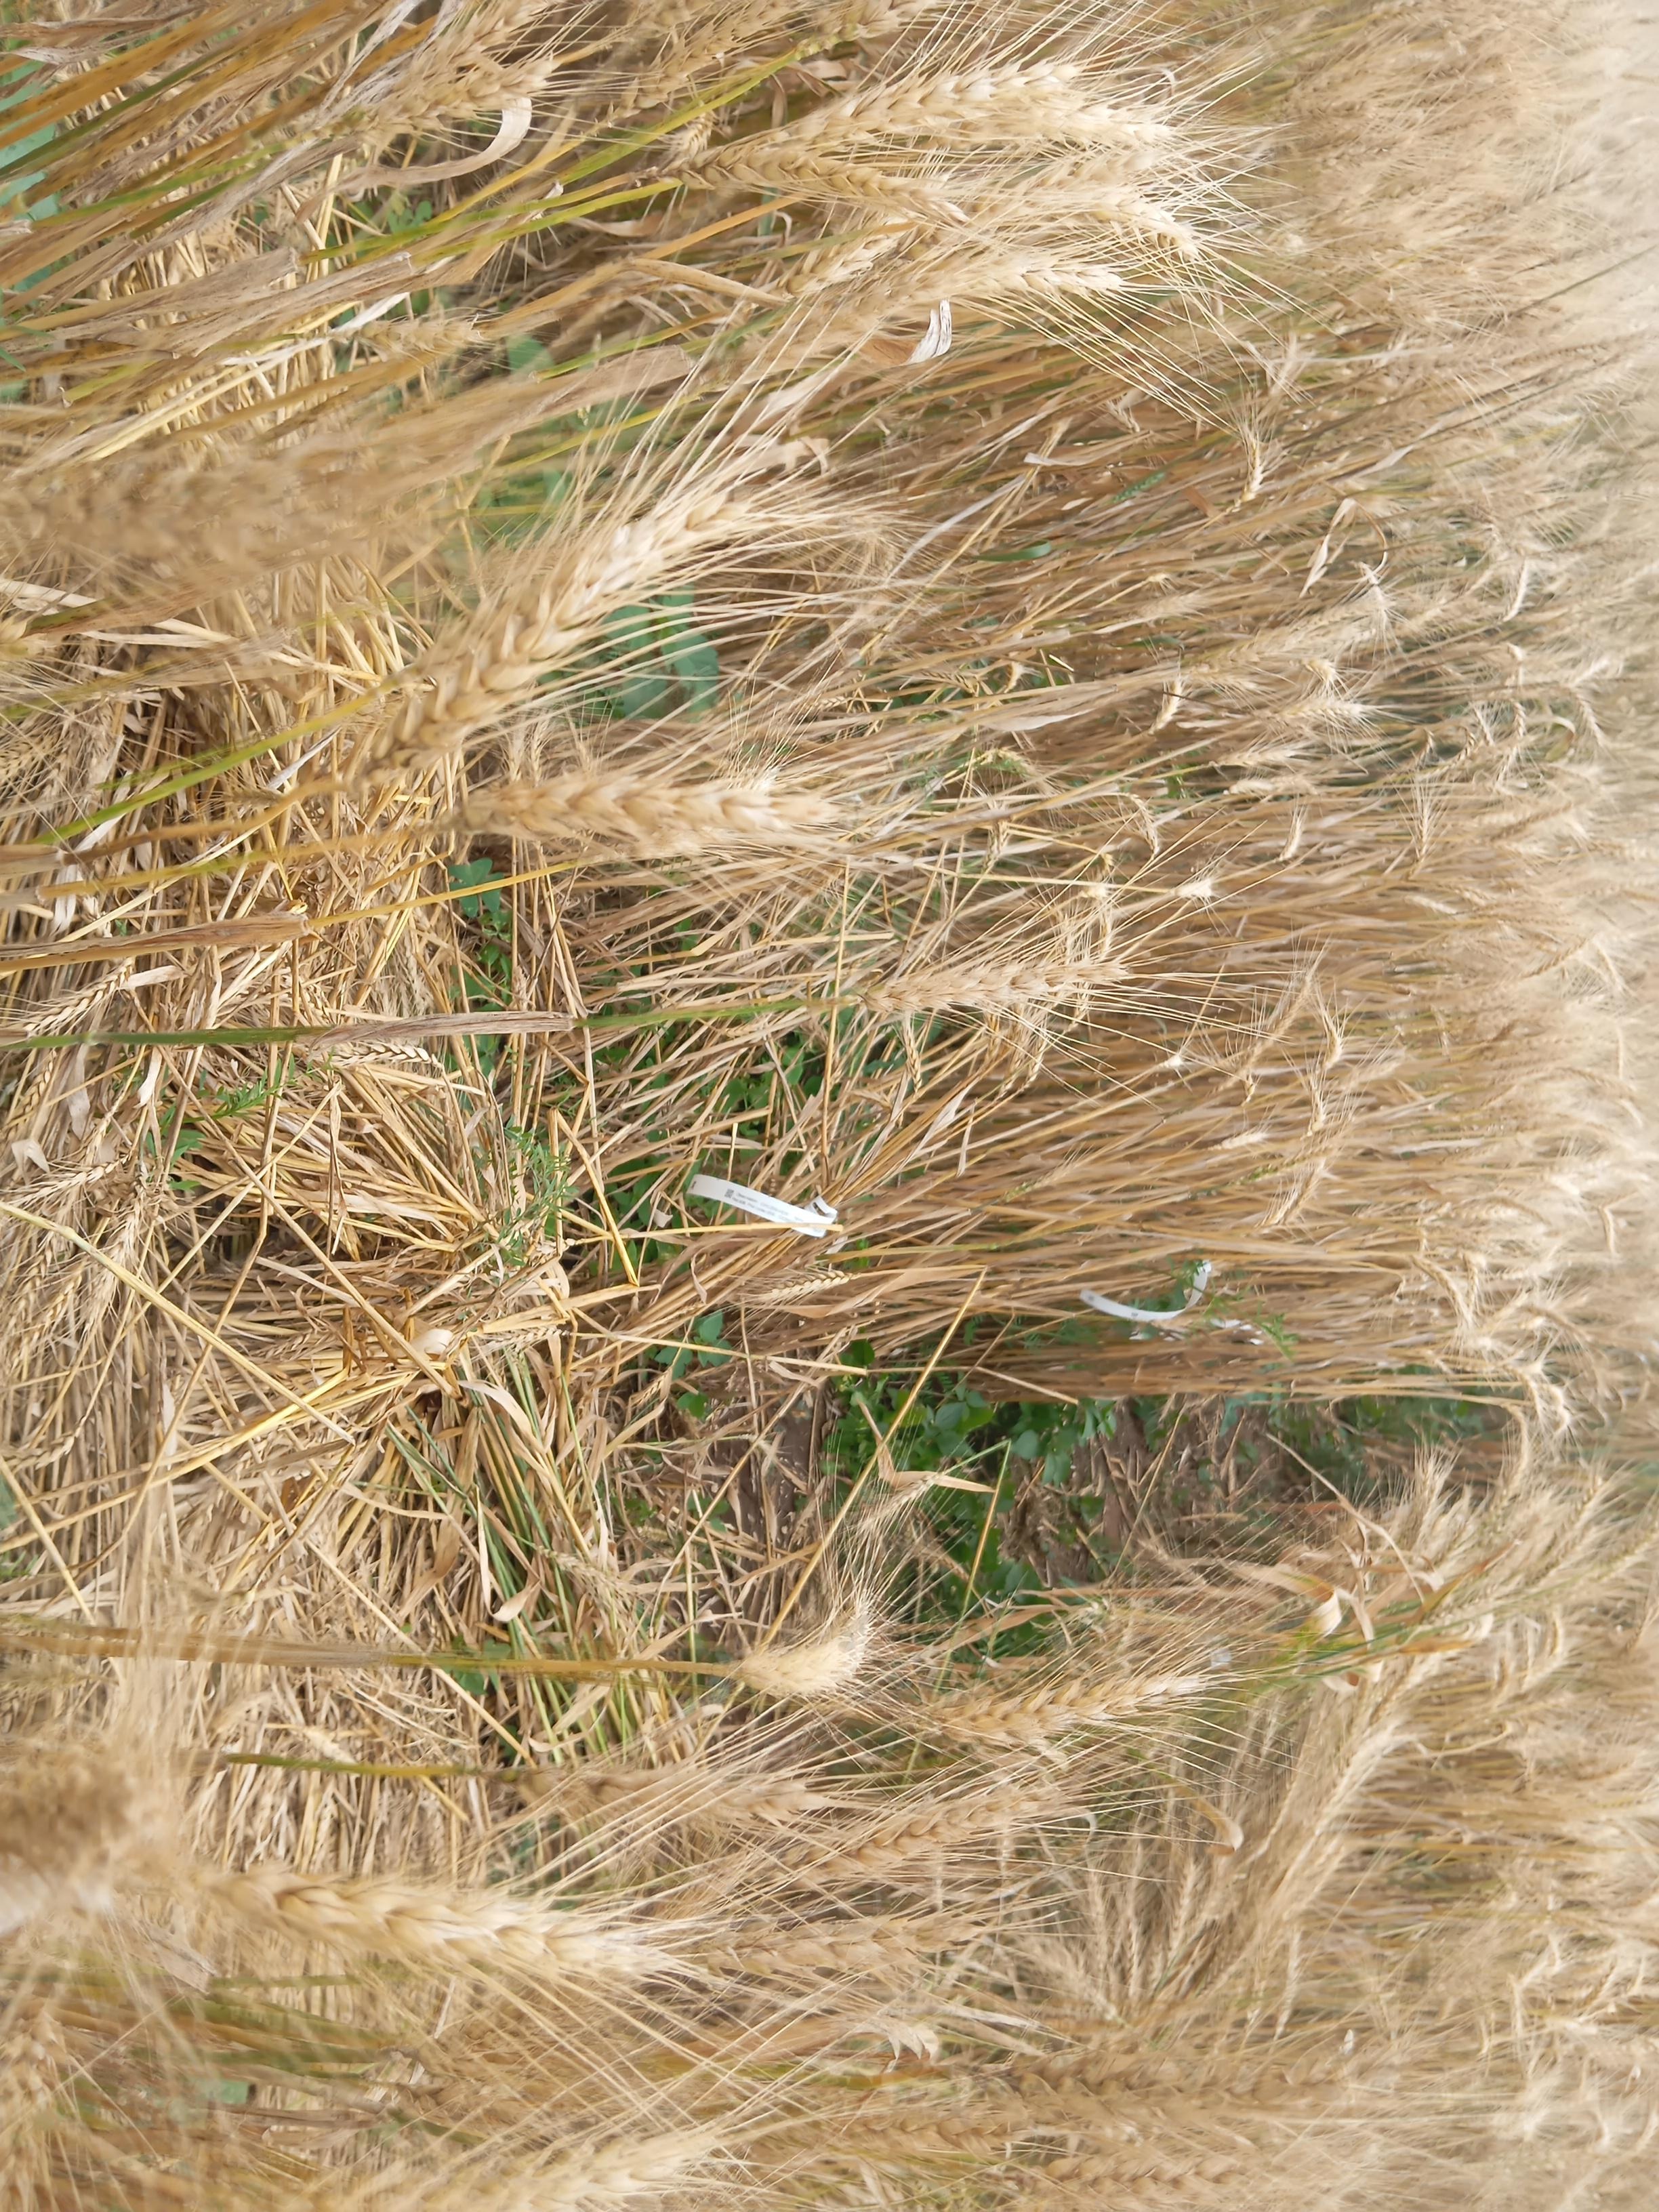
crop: wheat
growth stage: maturity
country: Kenya
